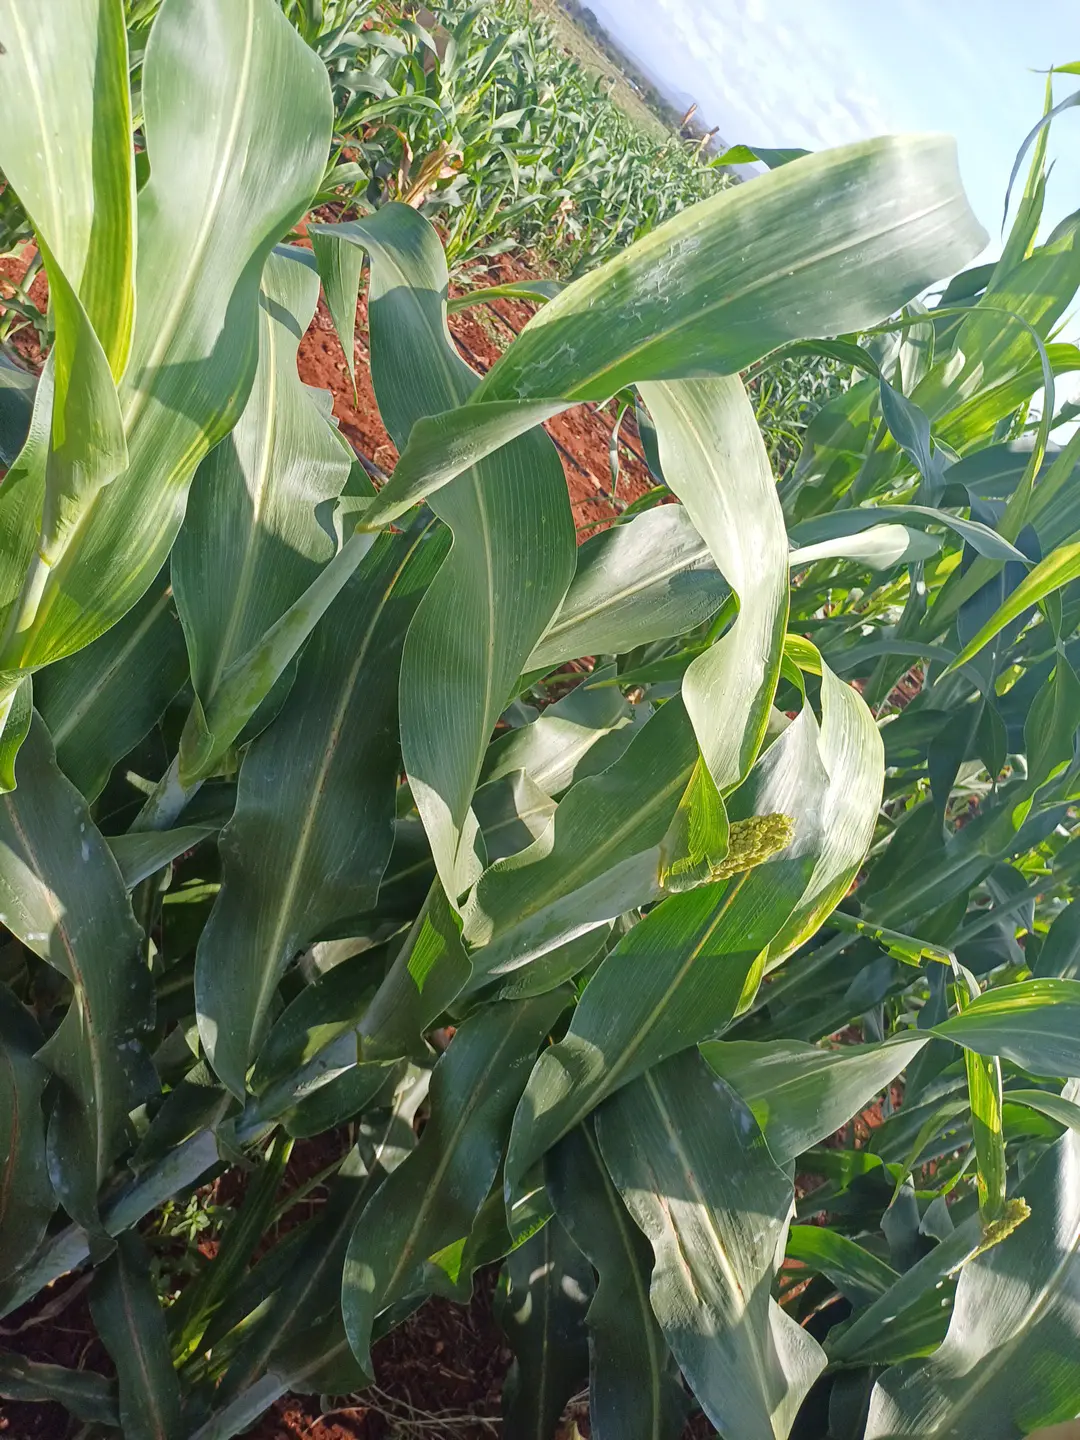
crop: sorghum
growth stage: vegetative
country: Kenya
